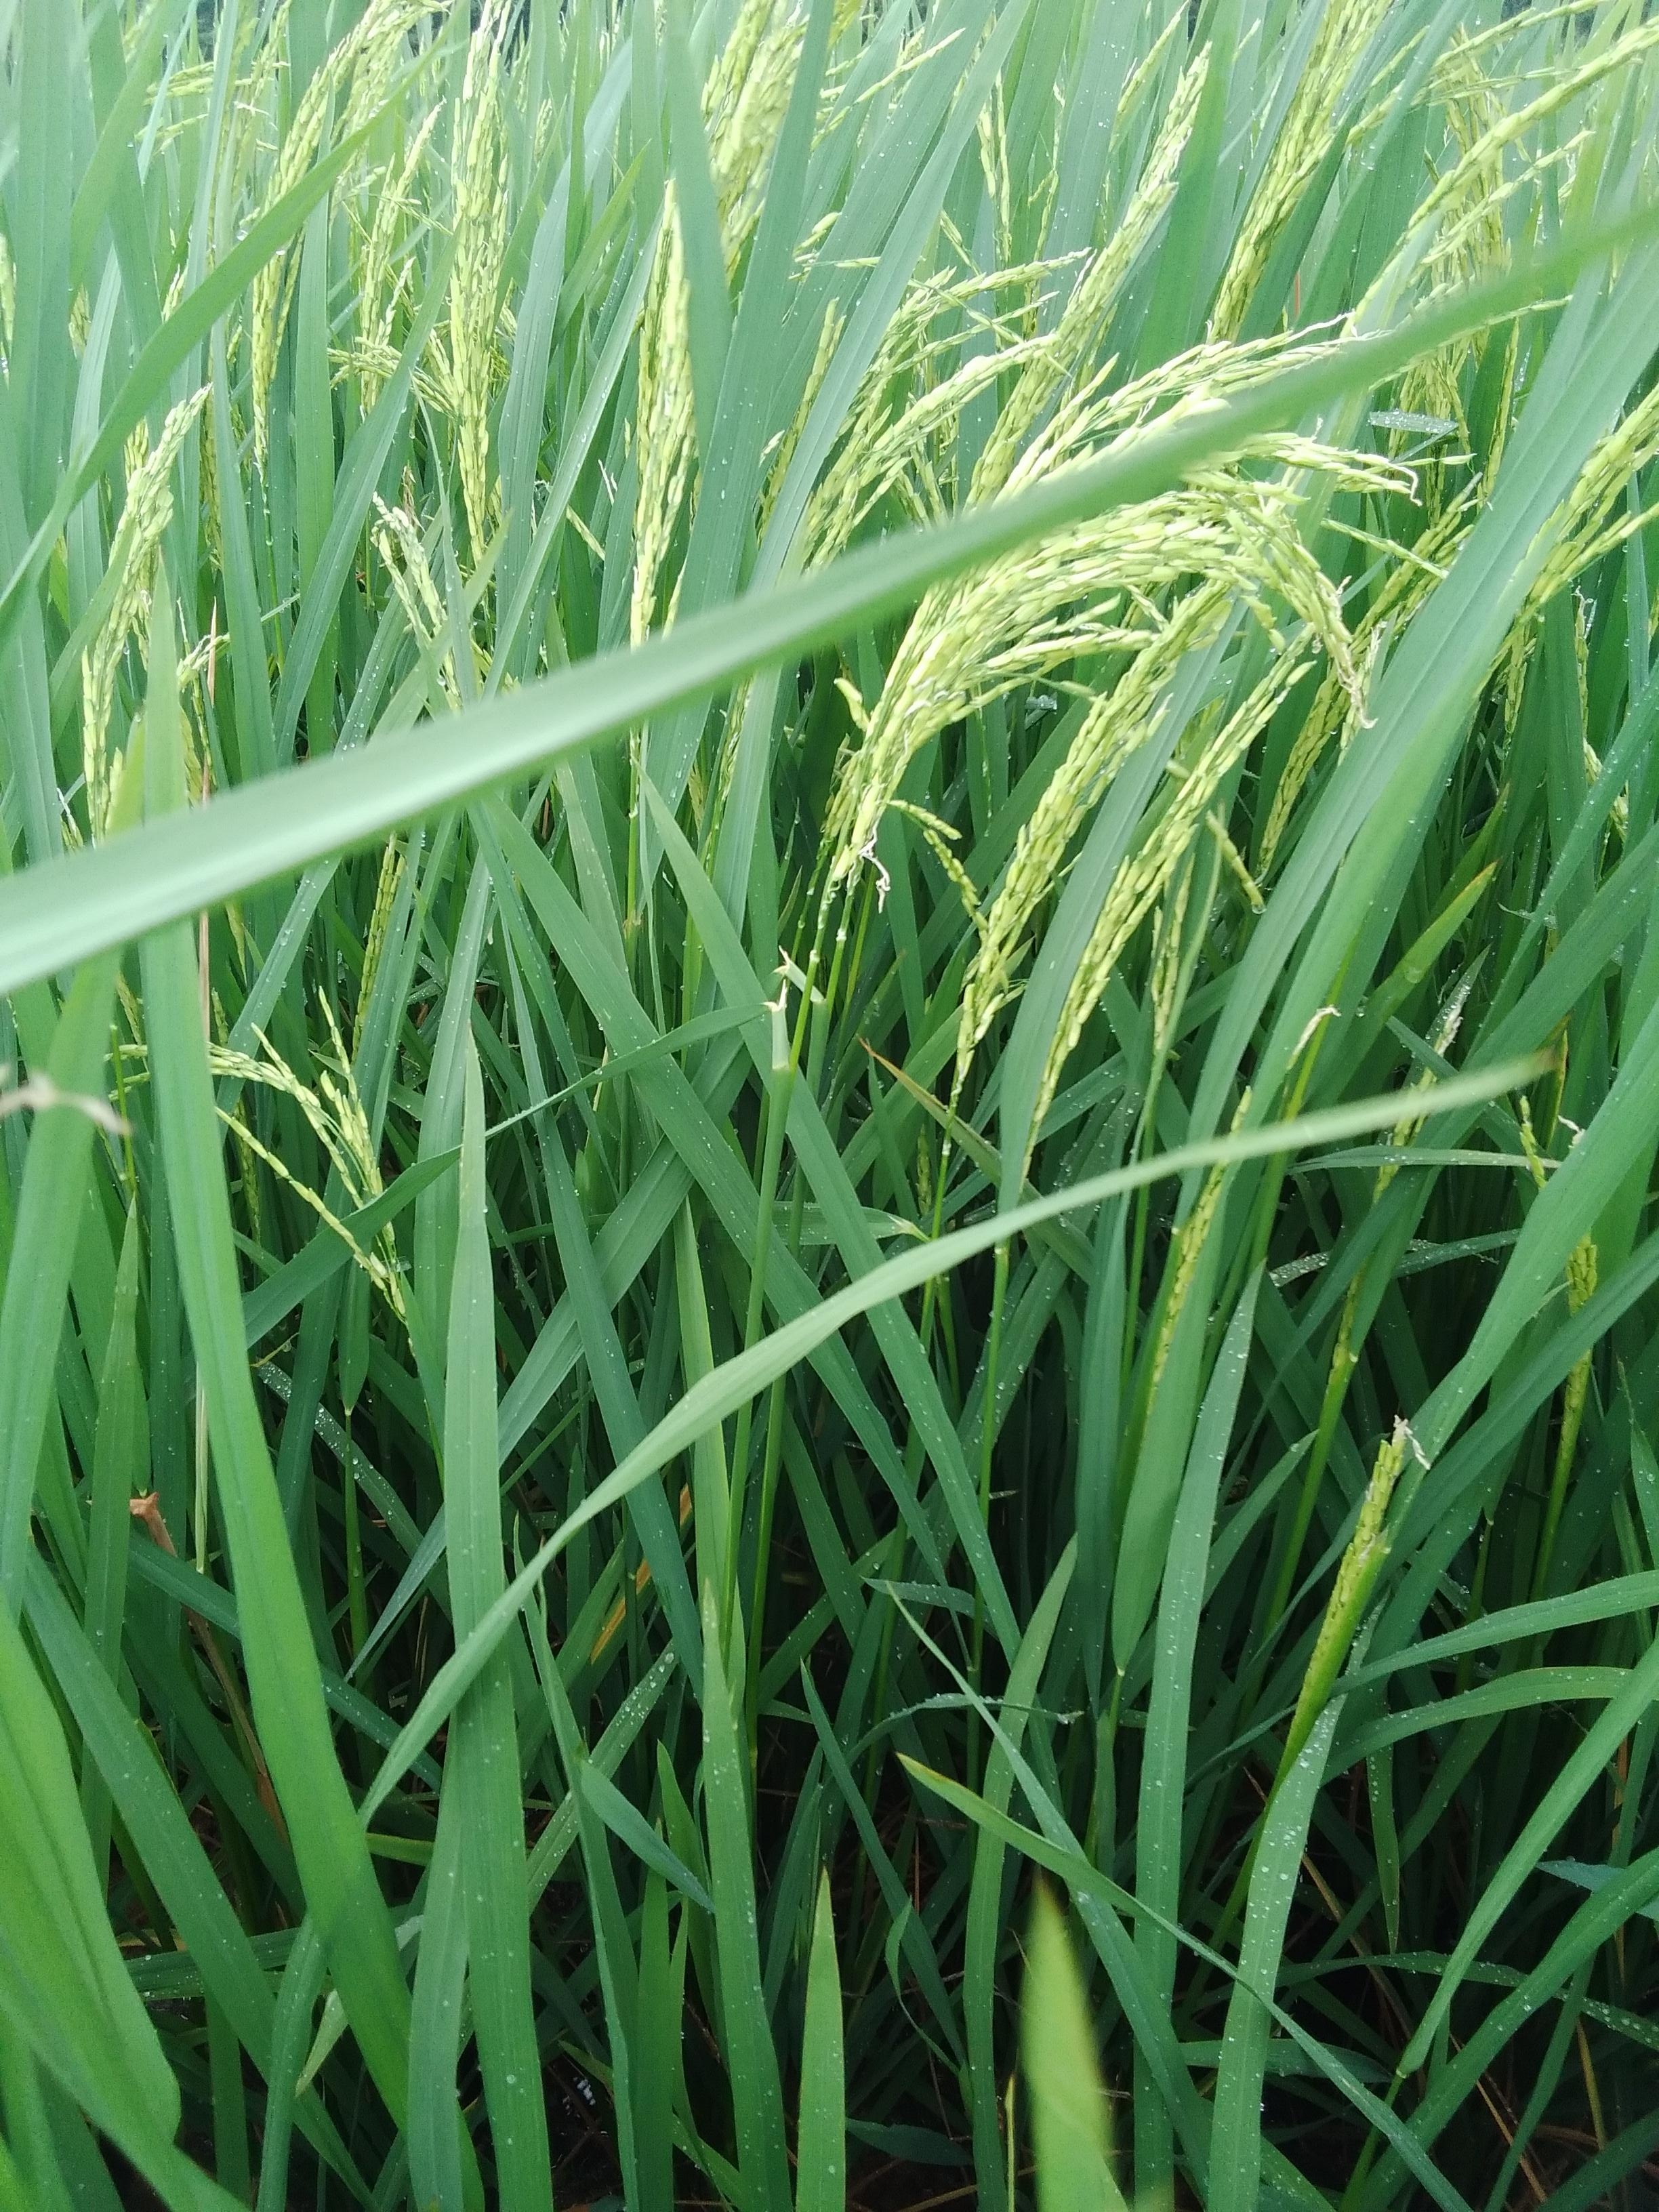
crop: rice
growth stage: flowering
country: Nigeria
